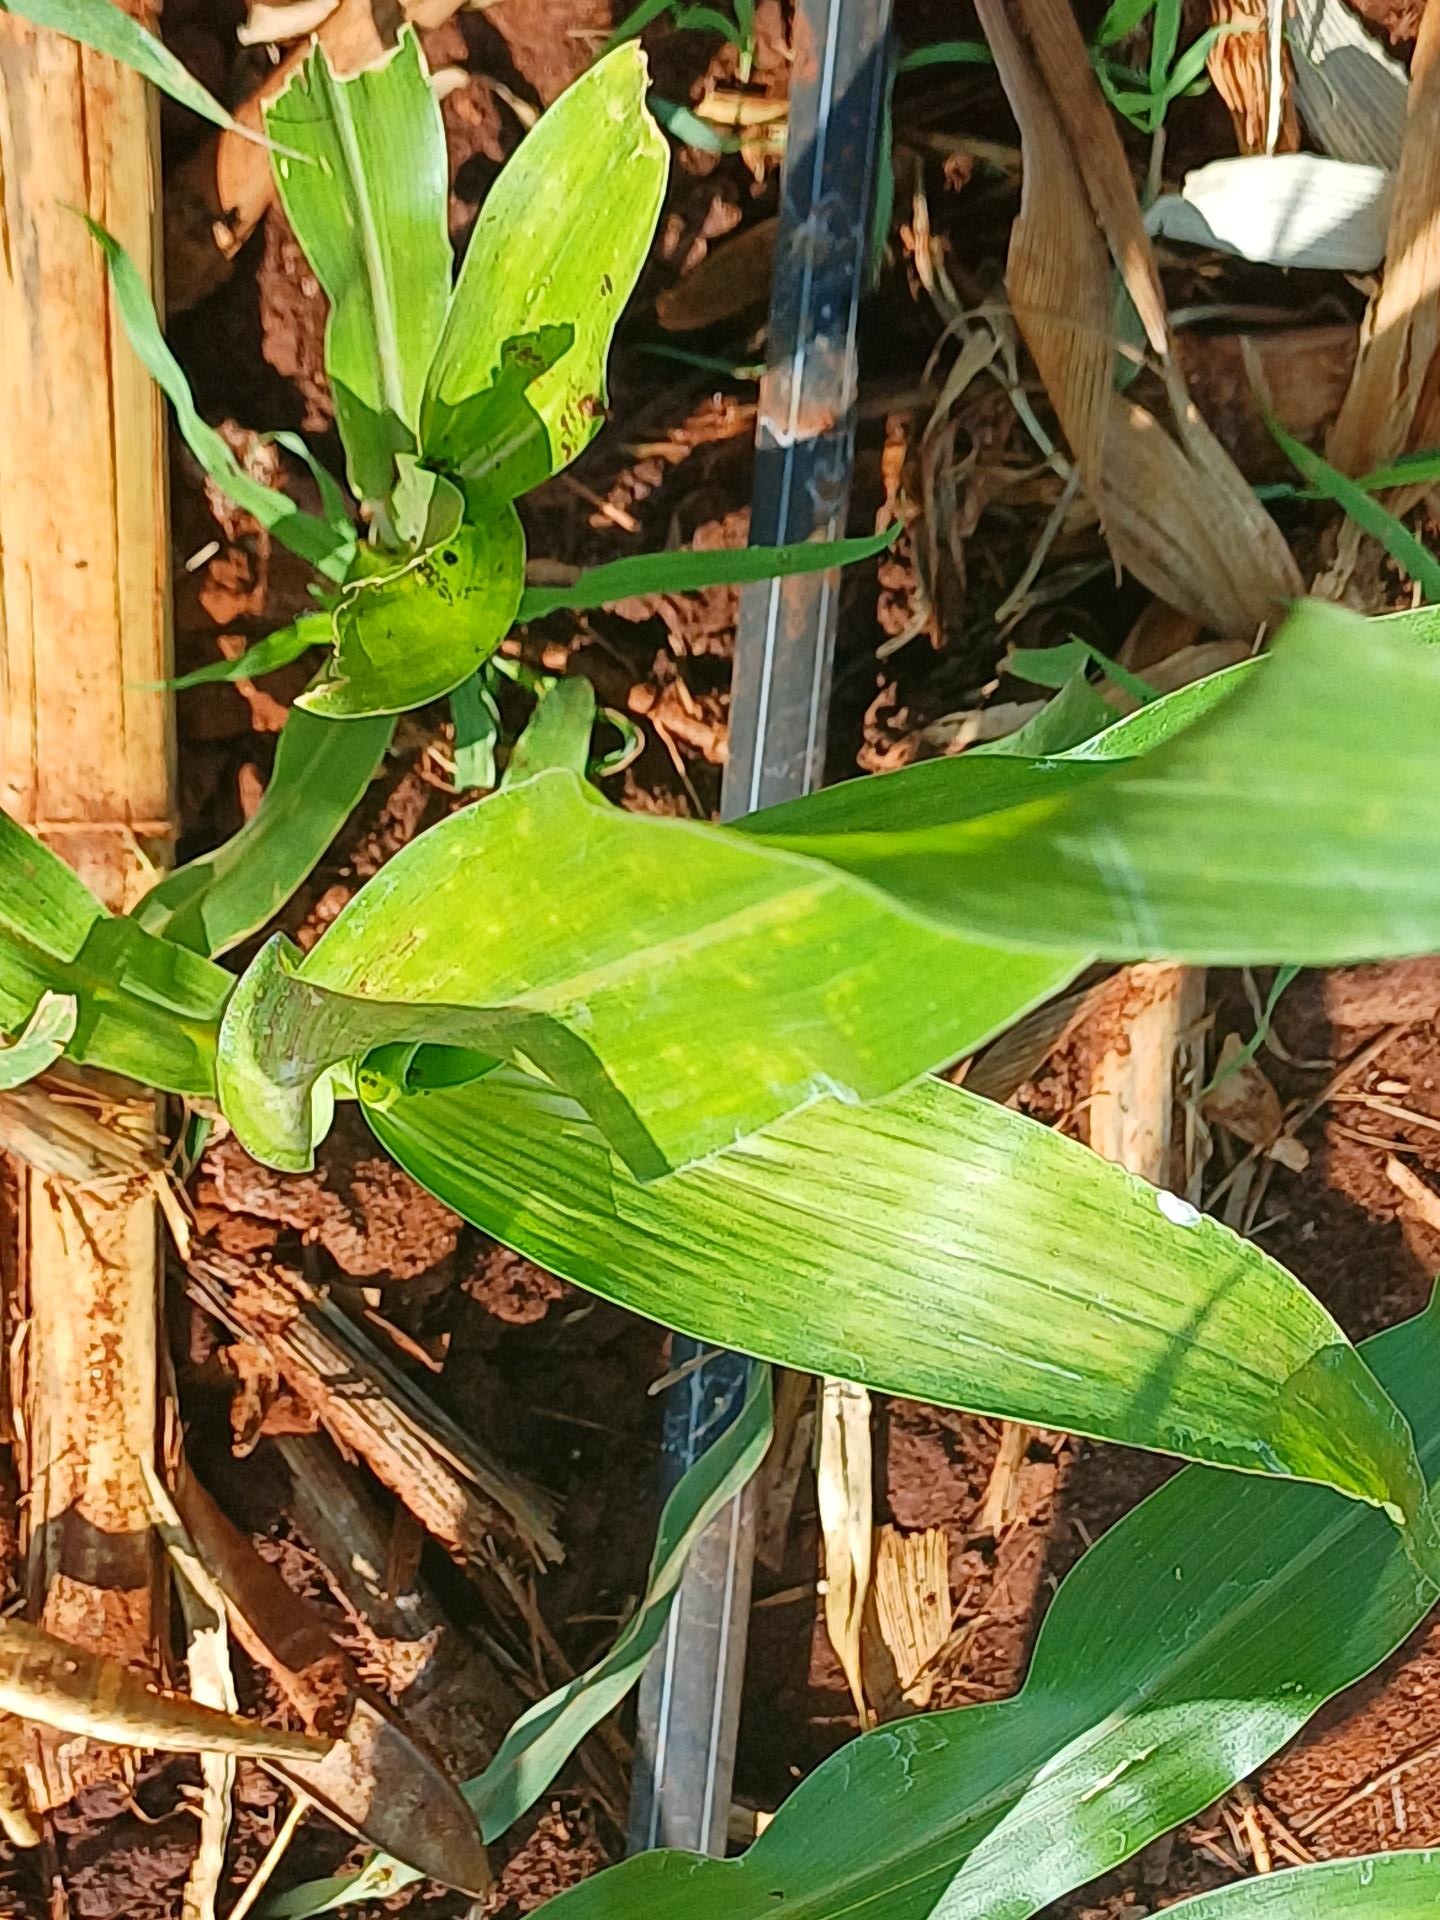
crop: sorghum
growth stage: vegetative
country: Kenya
